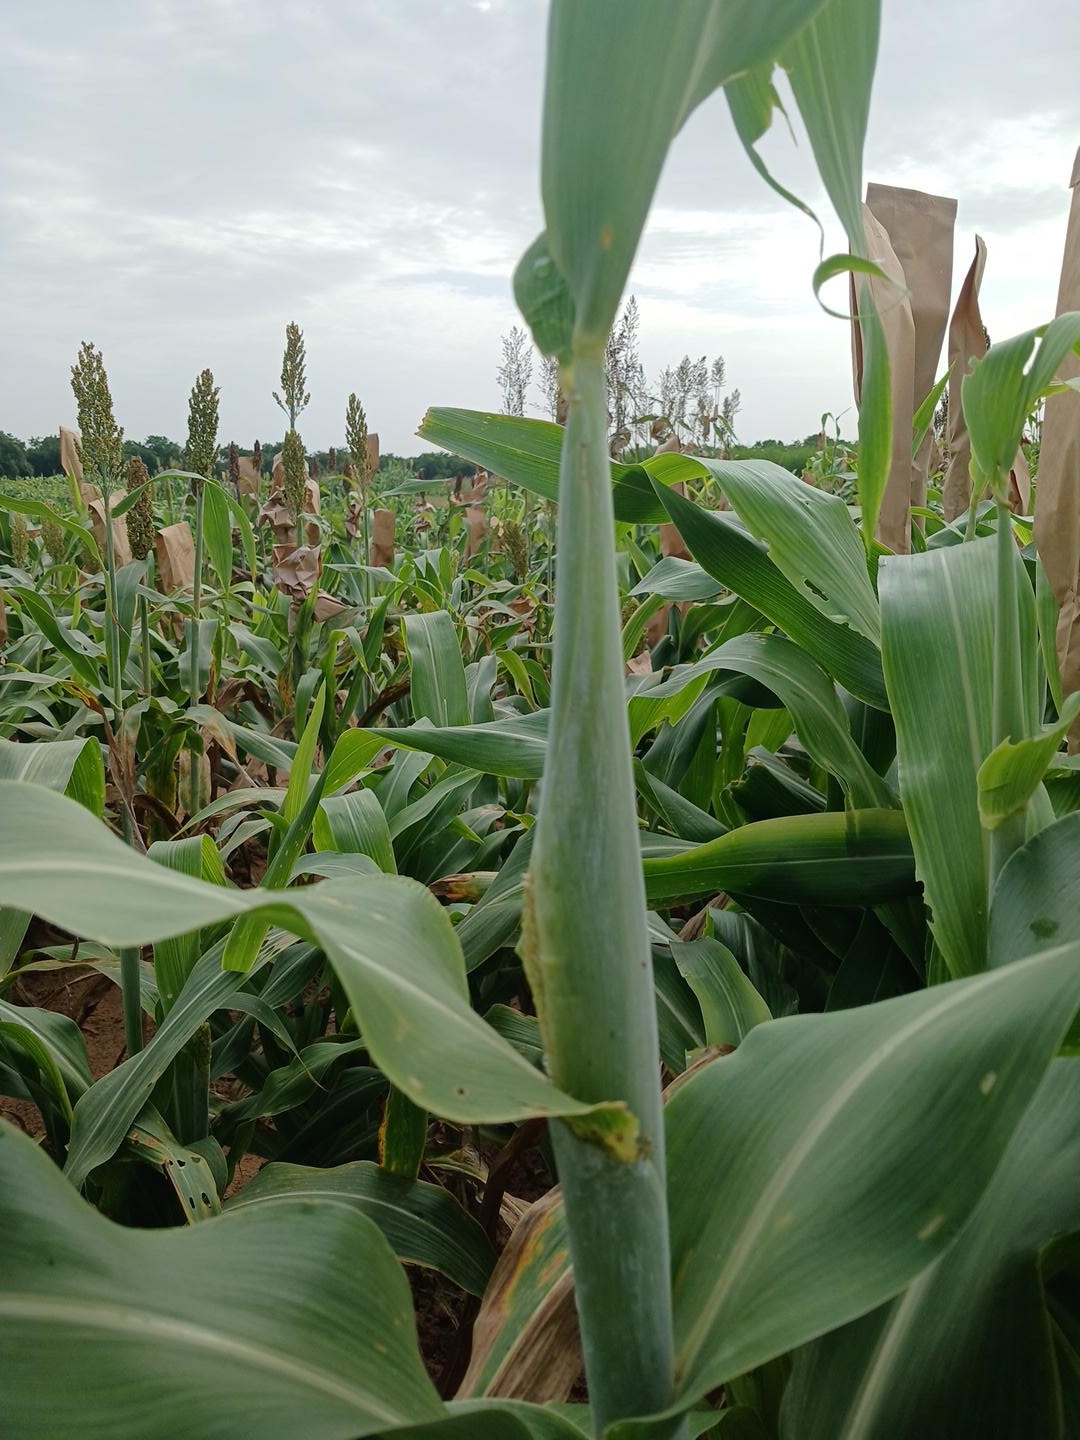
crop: sorghum
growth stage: heading tuber
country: Senegal
